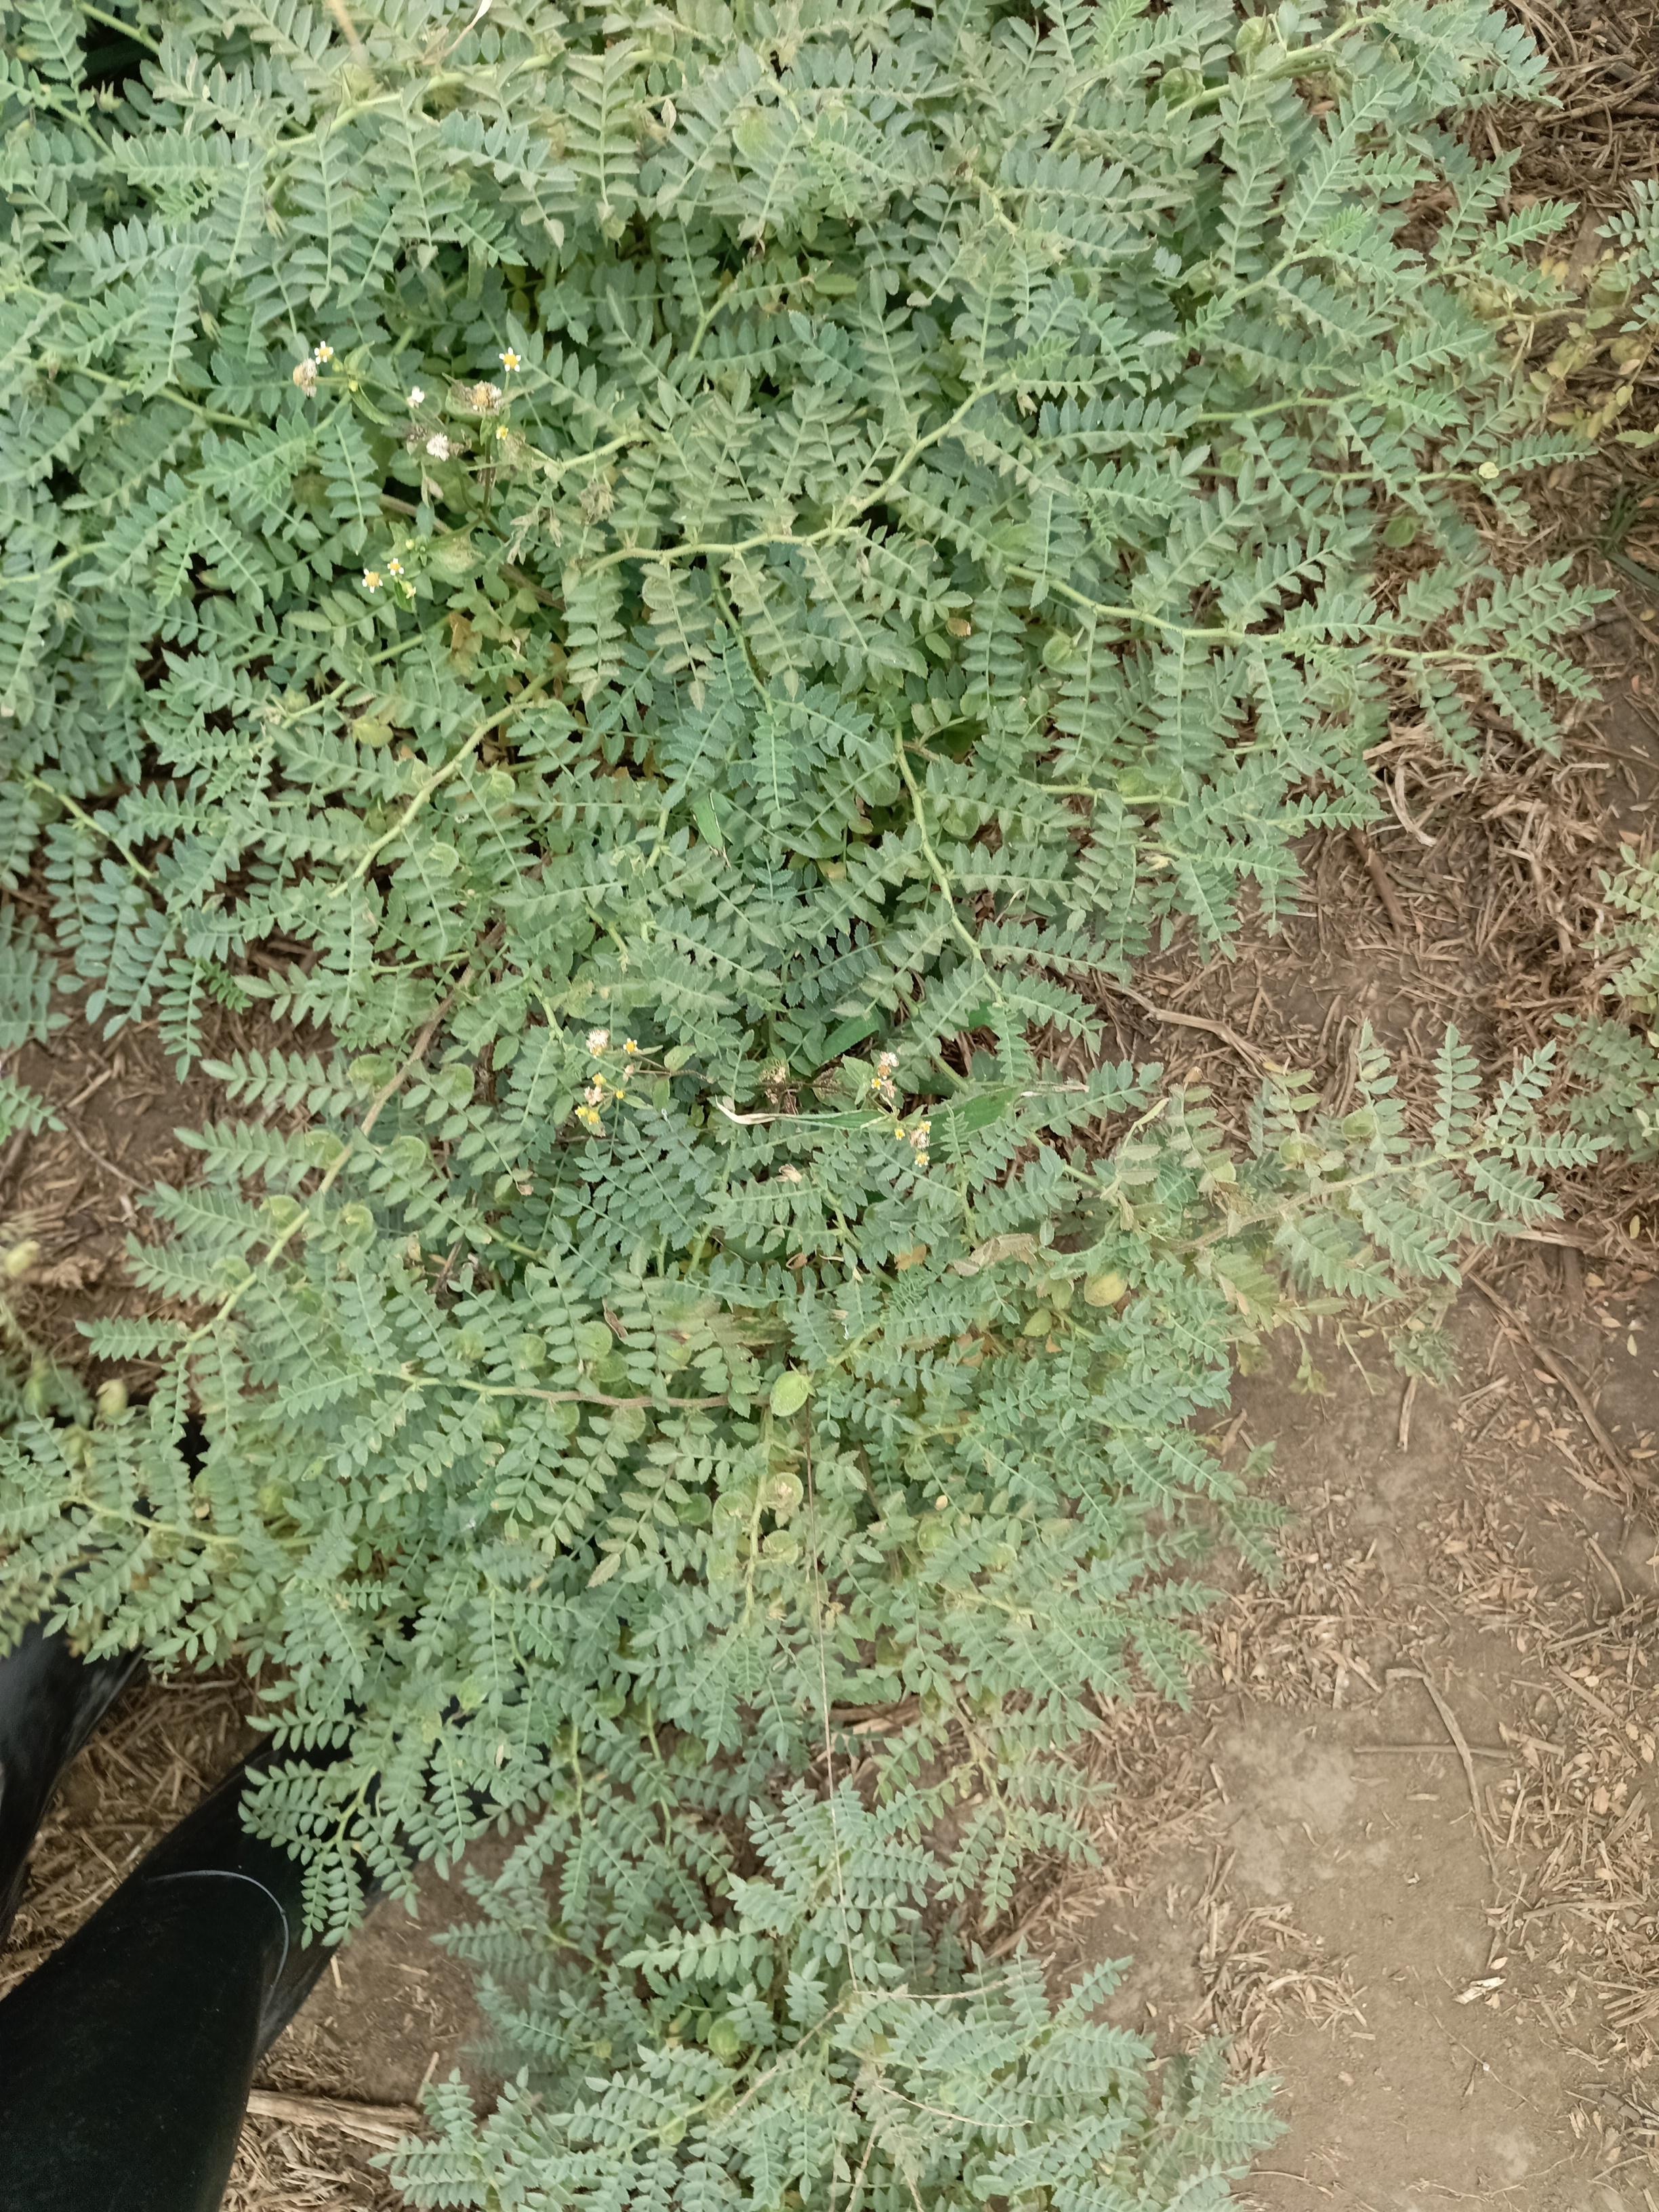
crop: chickpea
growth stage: development pod
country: Tanzania
